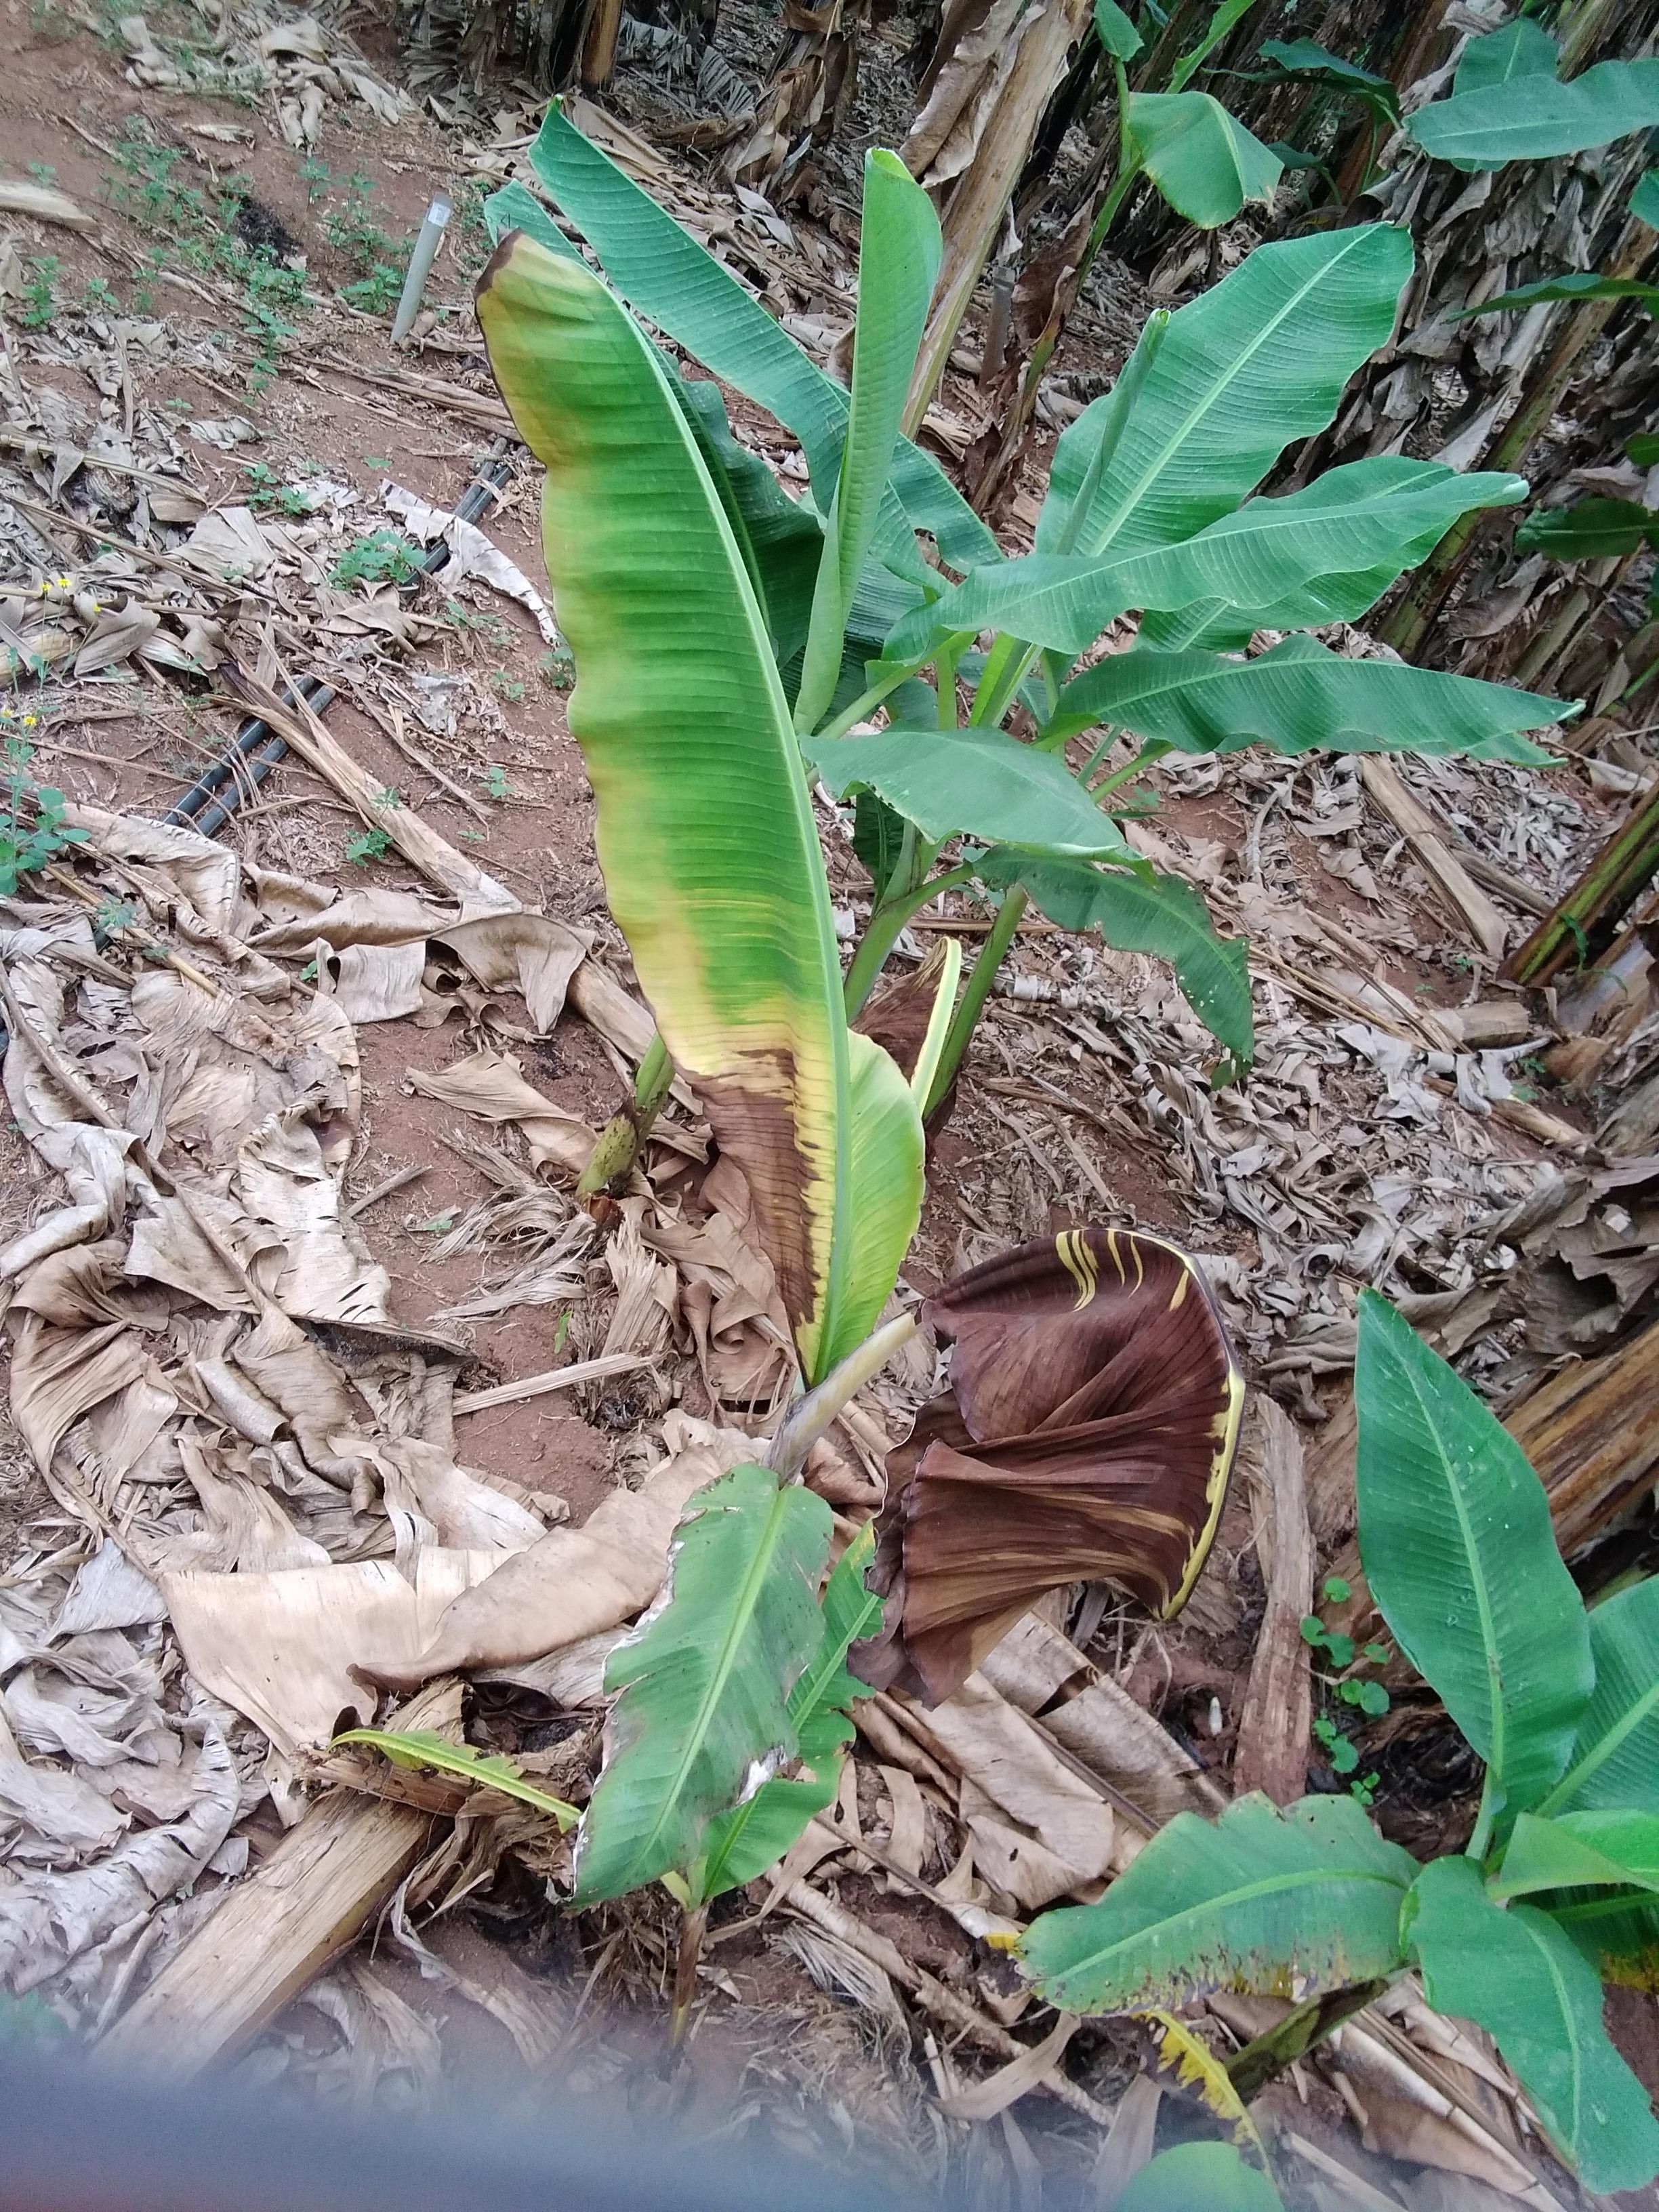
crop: banana
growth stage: vegetative
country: Uganda
